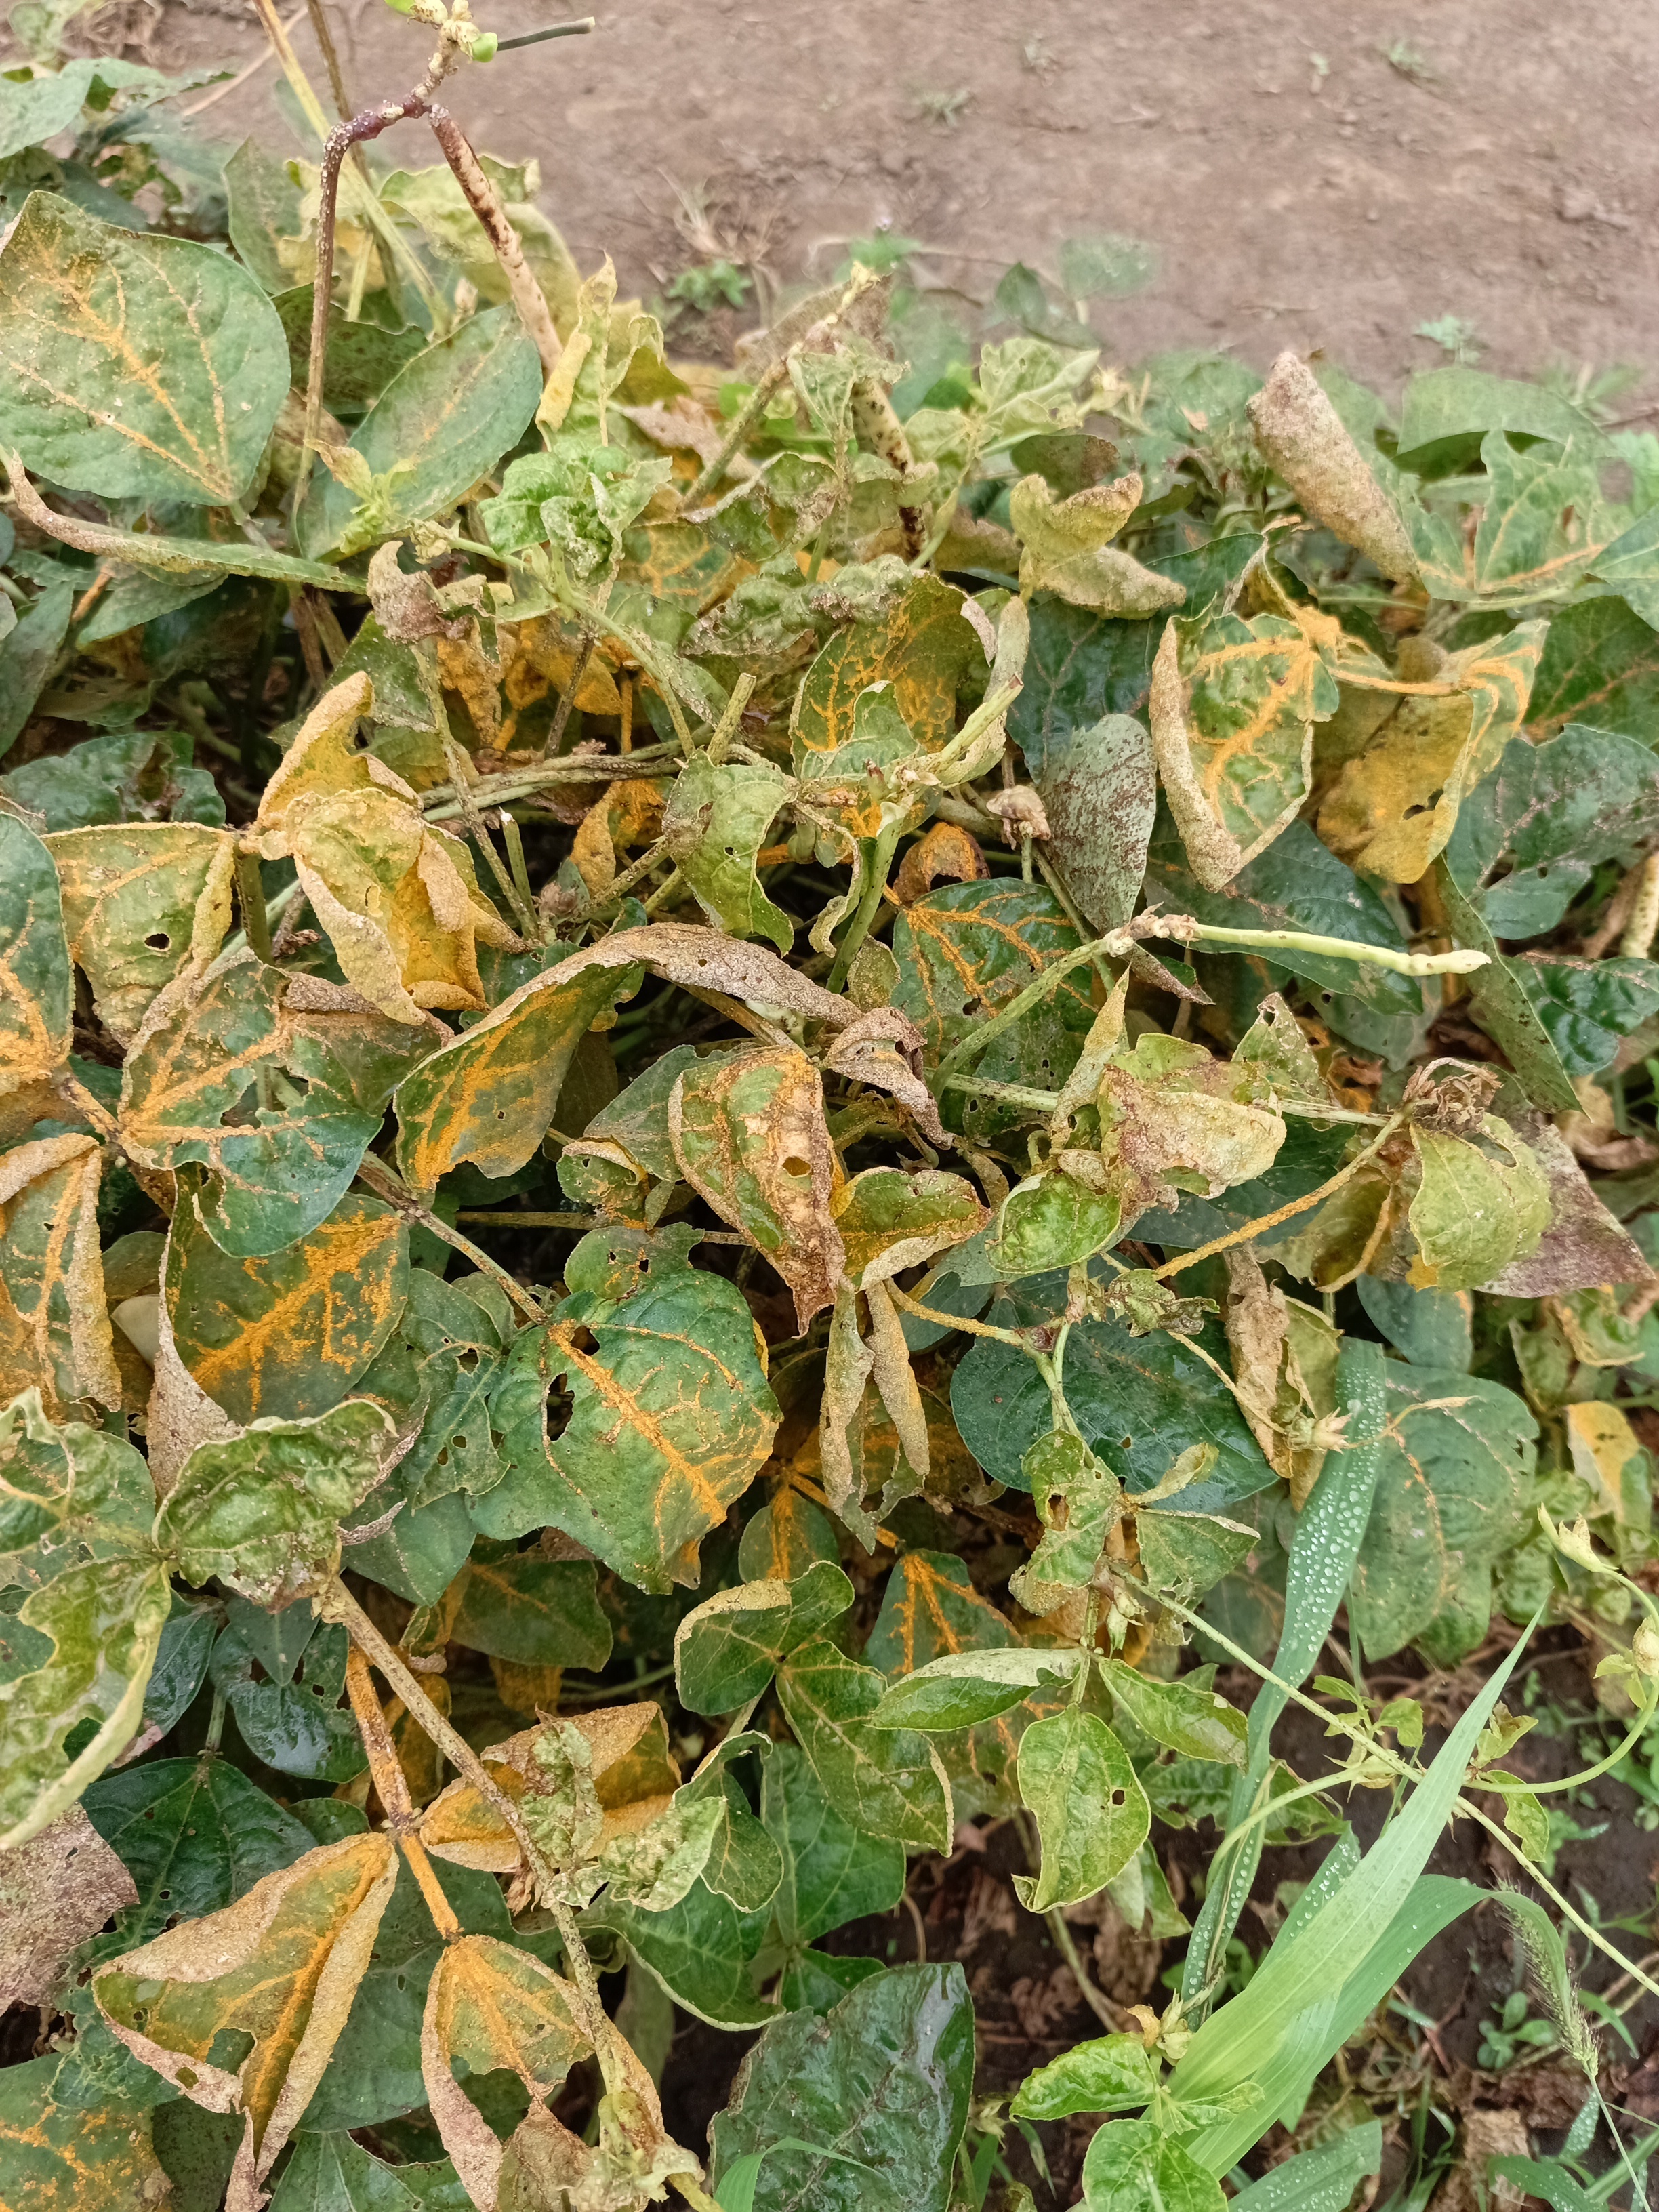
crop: cowpea
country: Tanzania
